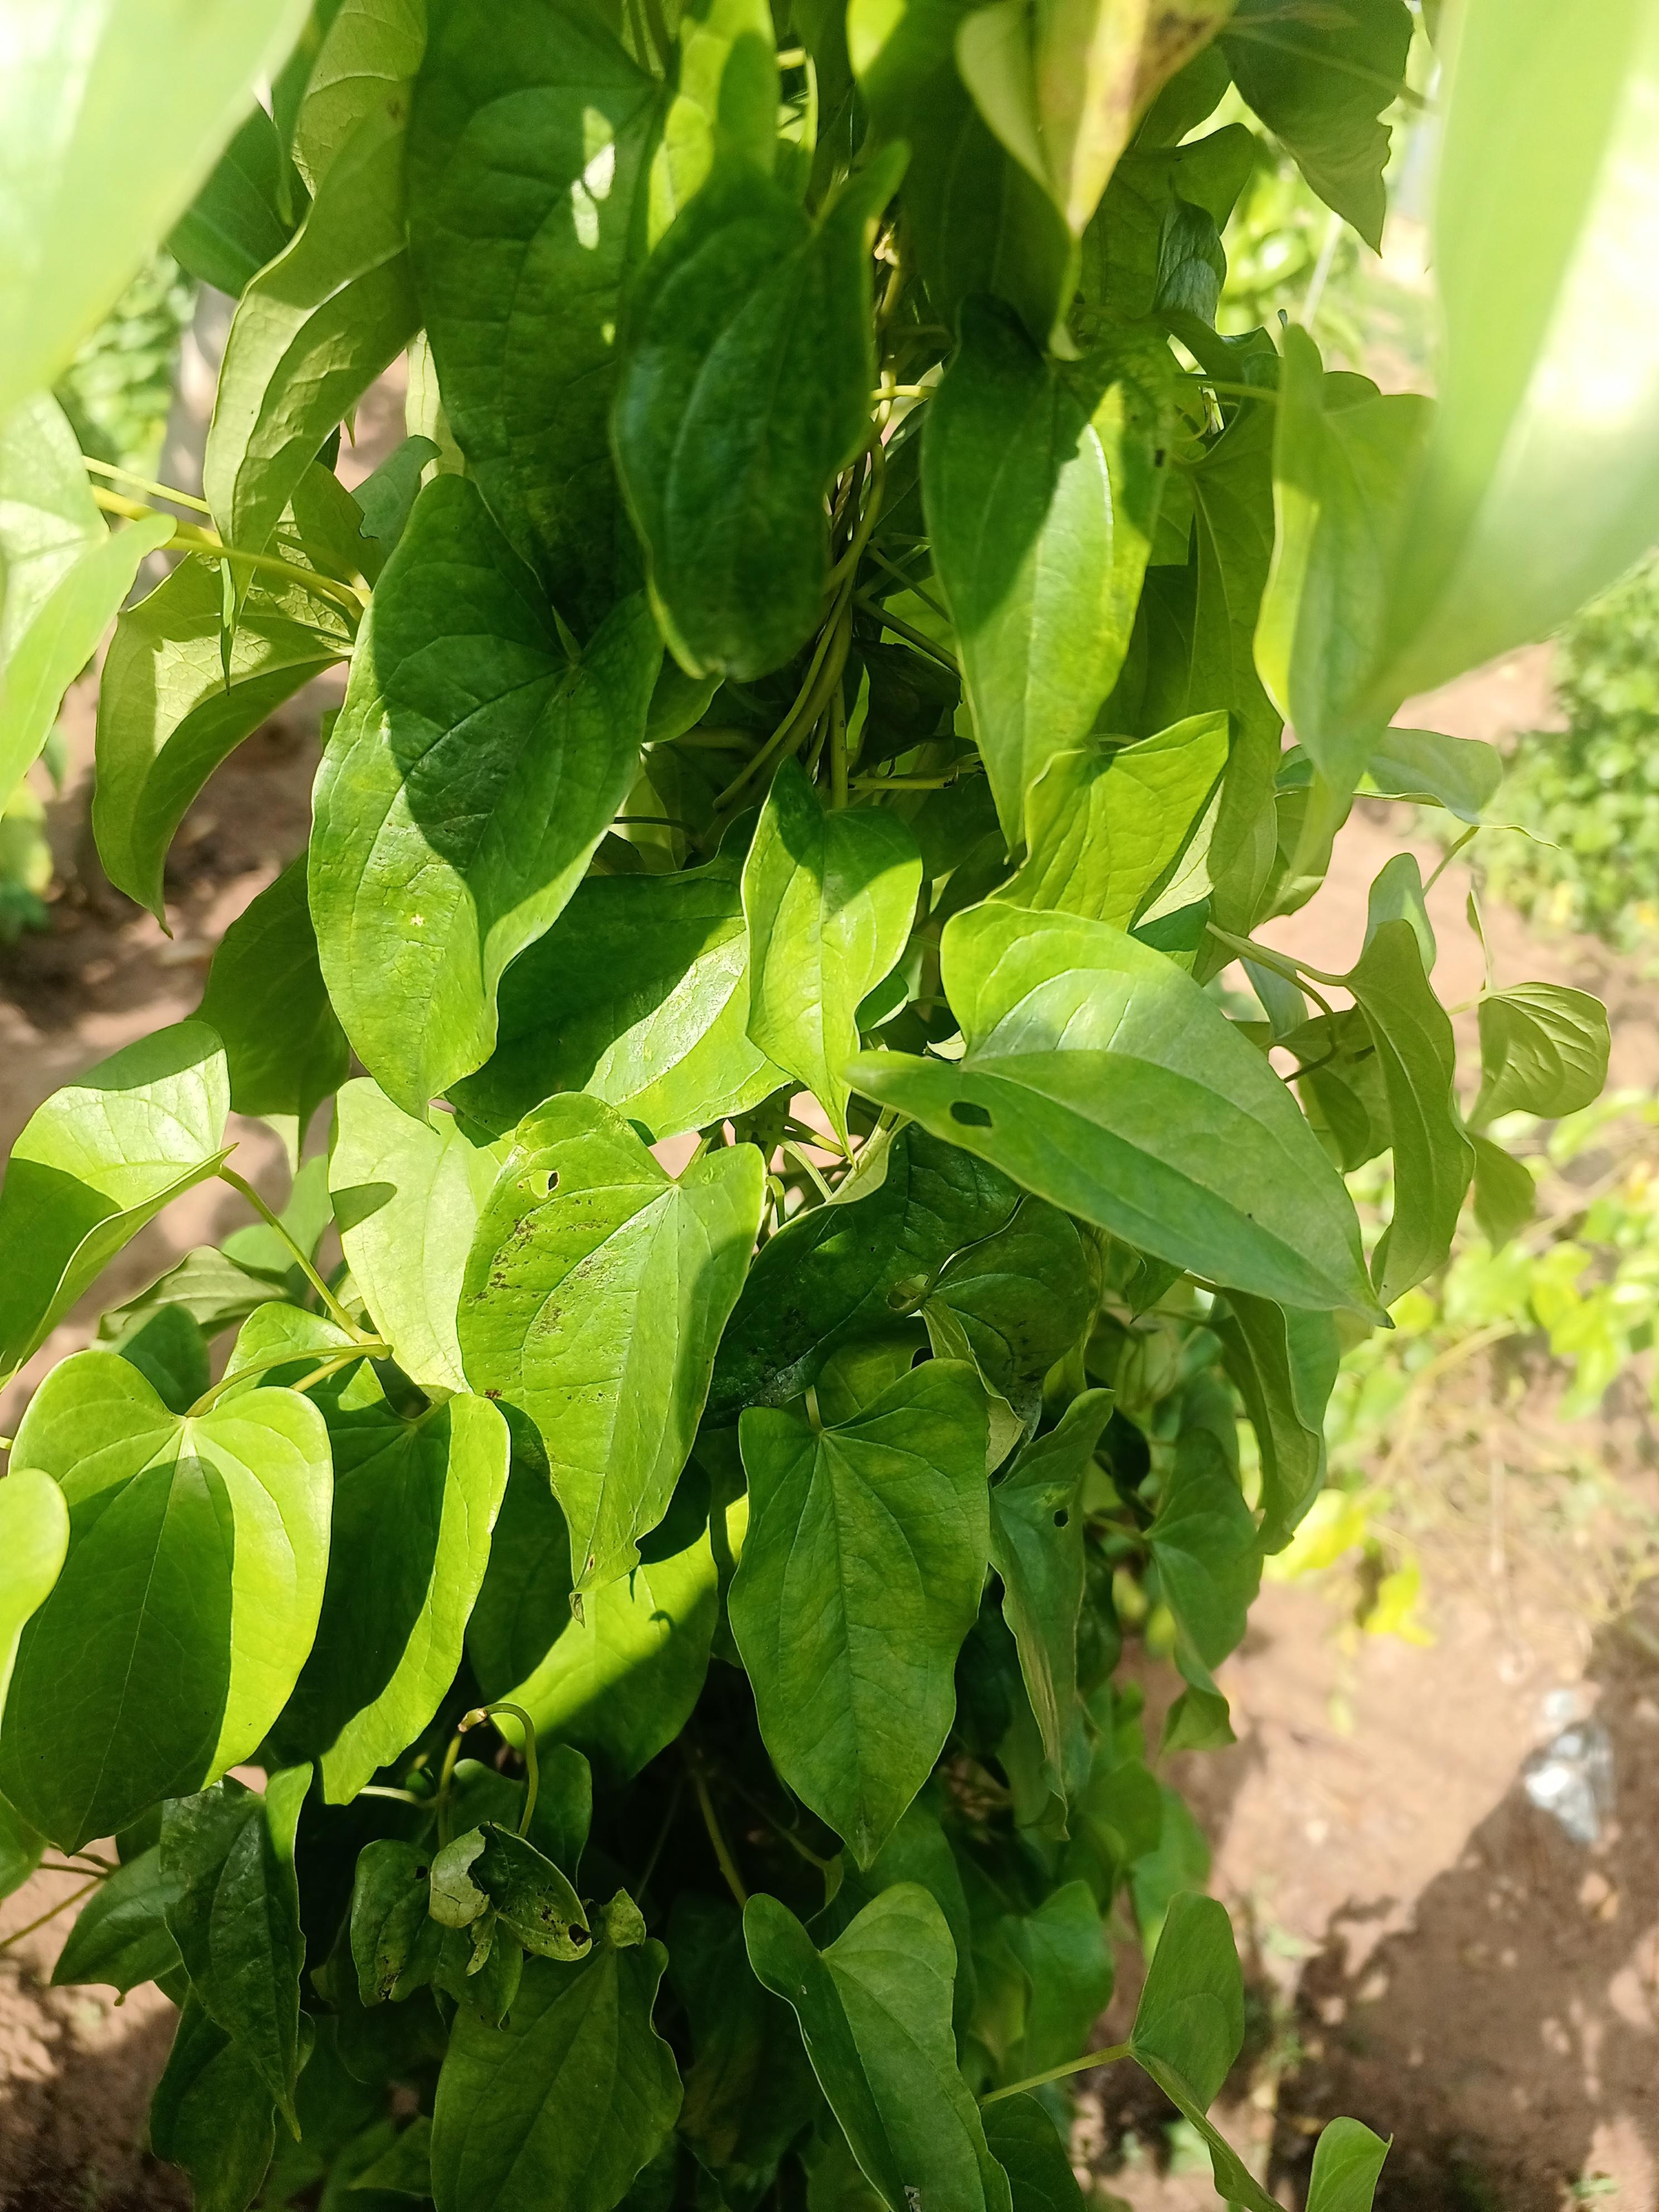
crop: yam
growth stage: vegetative
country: Nigeria
